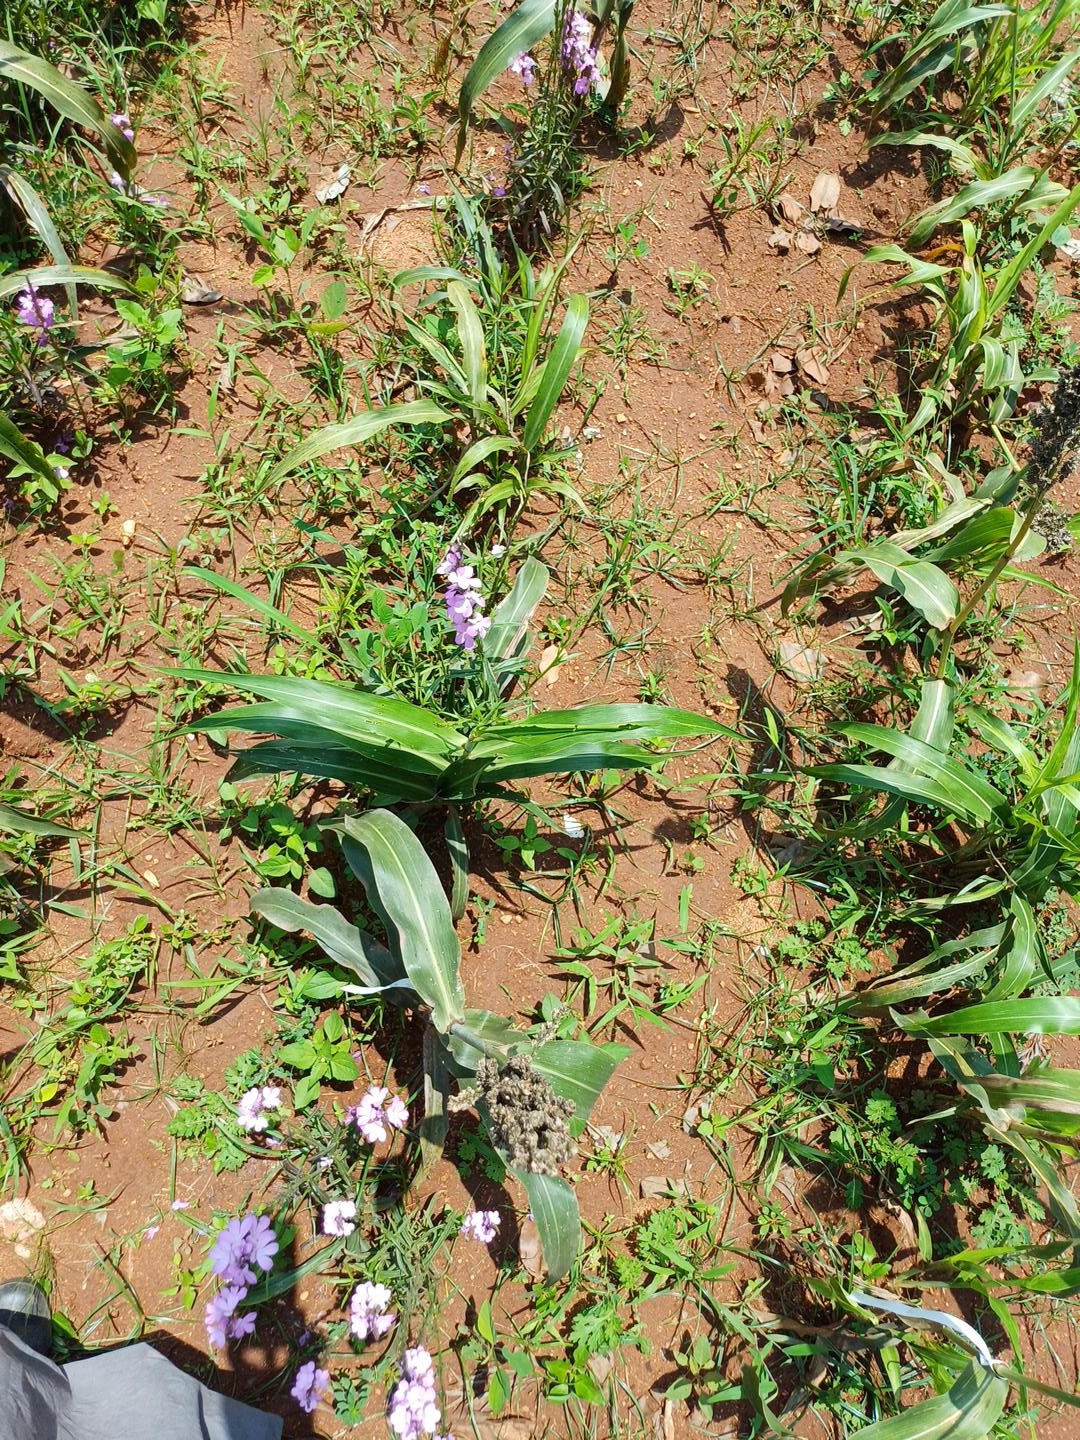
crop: sorghum
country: Kenya
